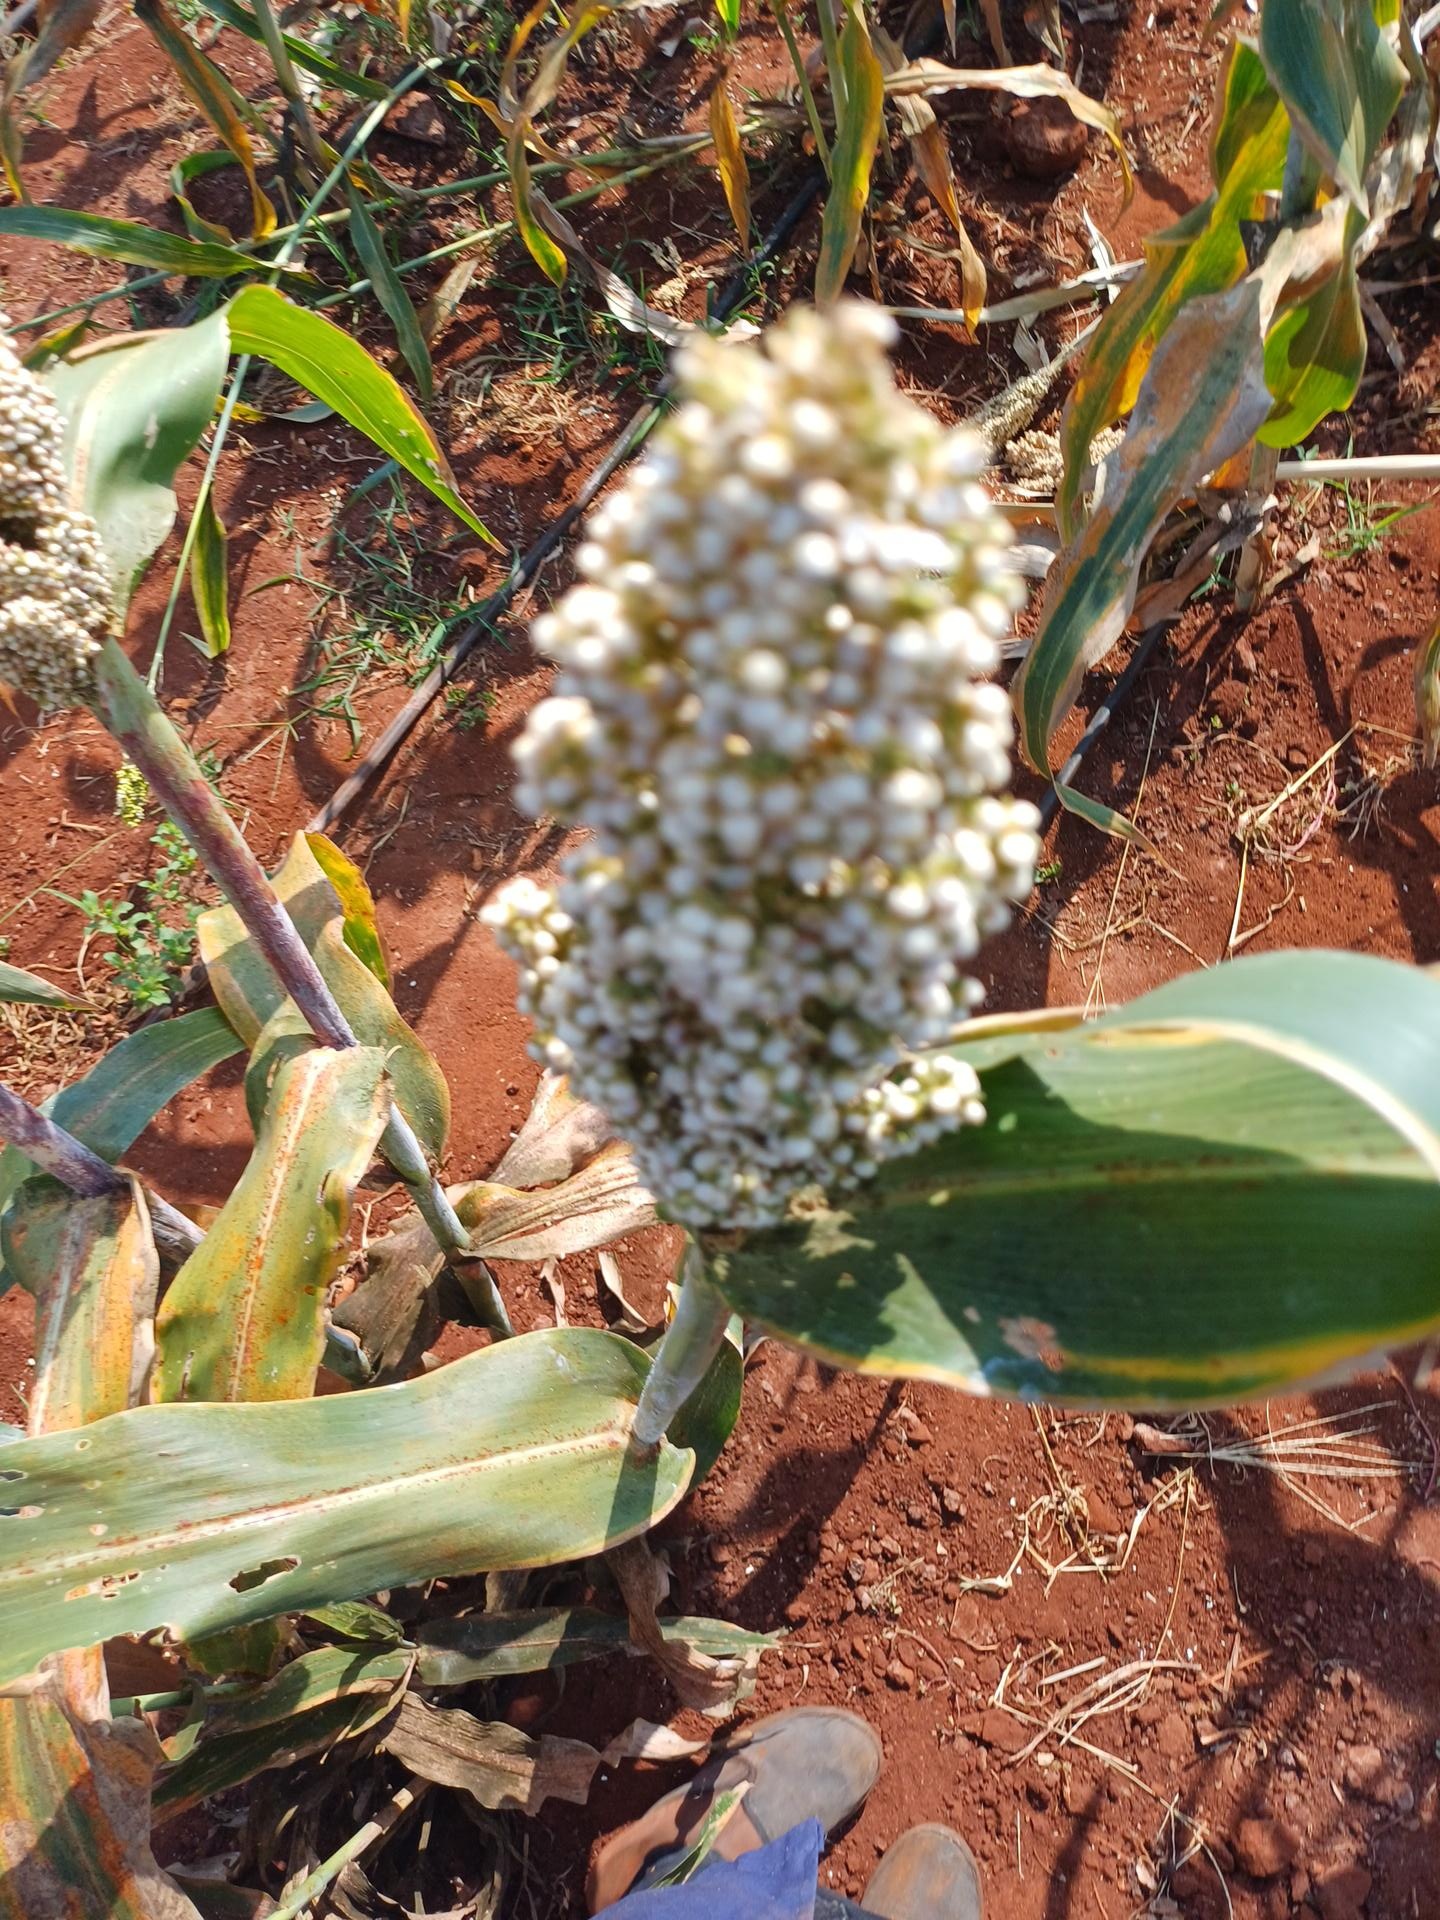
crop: sorghum
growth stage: maturity
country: Kenya
